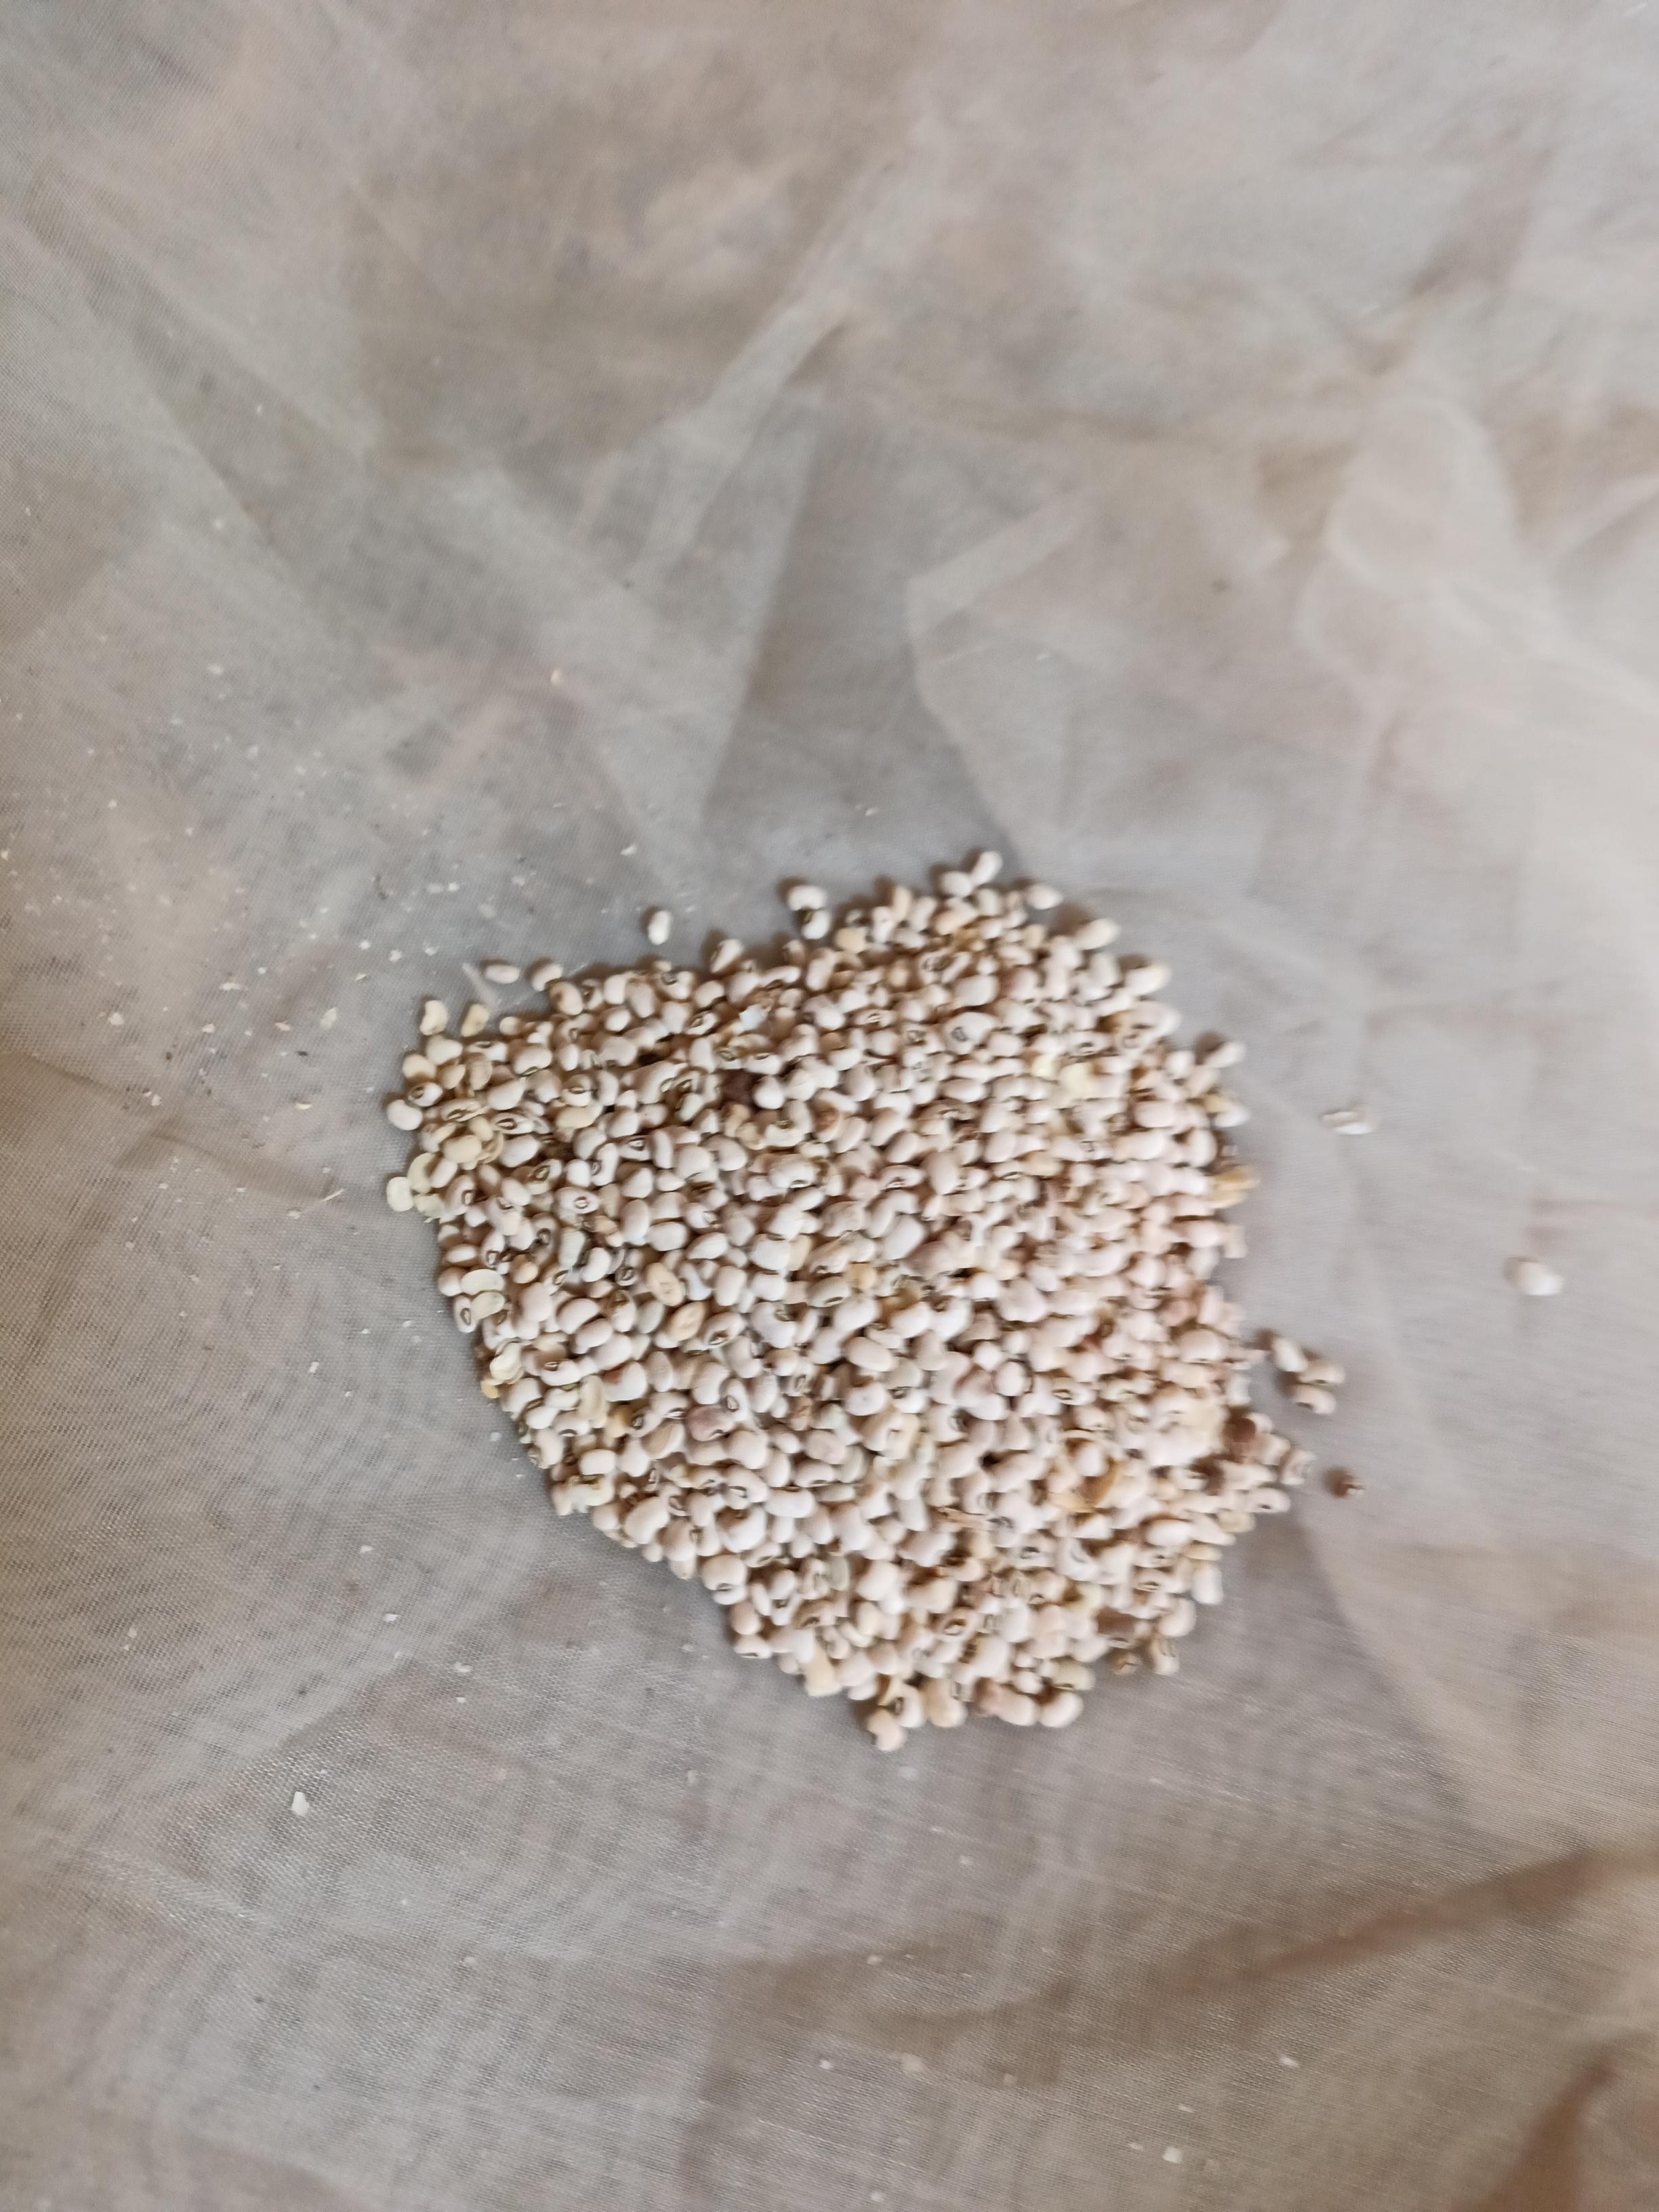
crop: cowpea
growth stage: harvest
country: Nigeria
